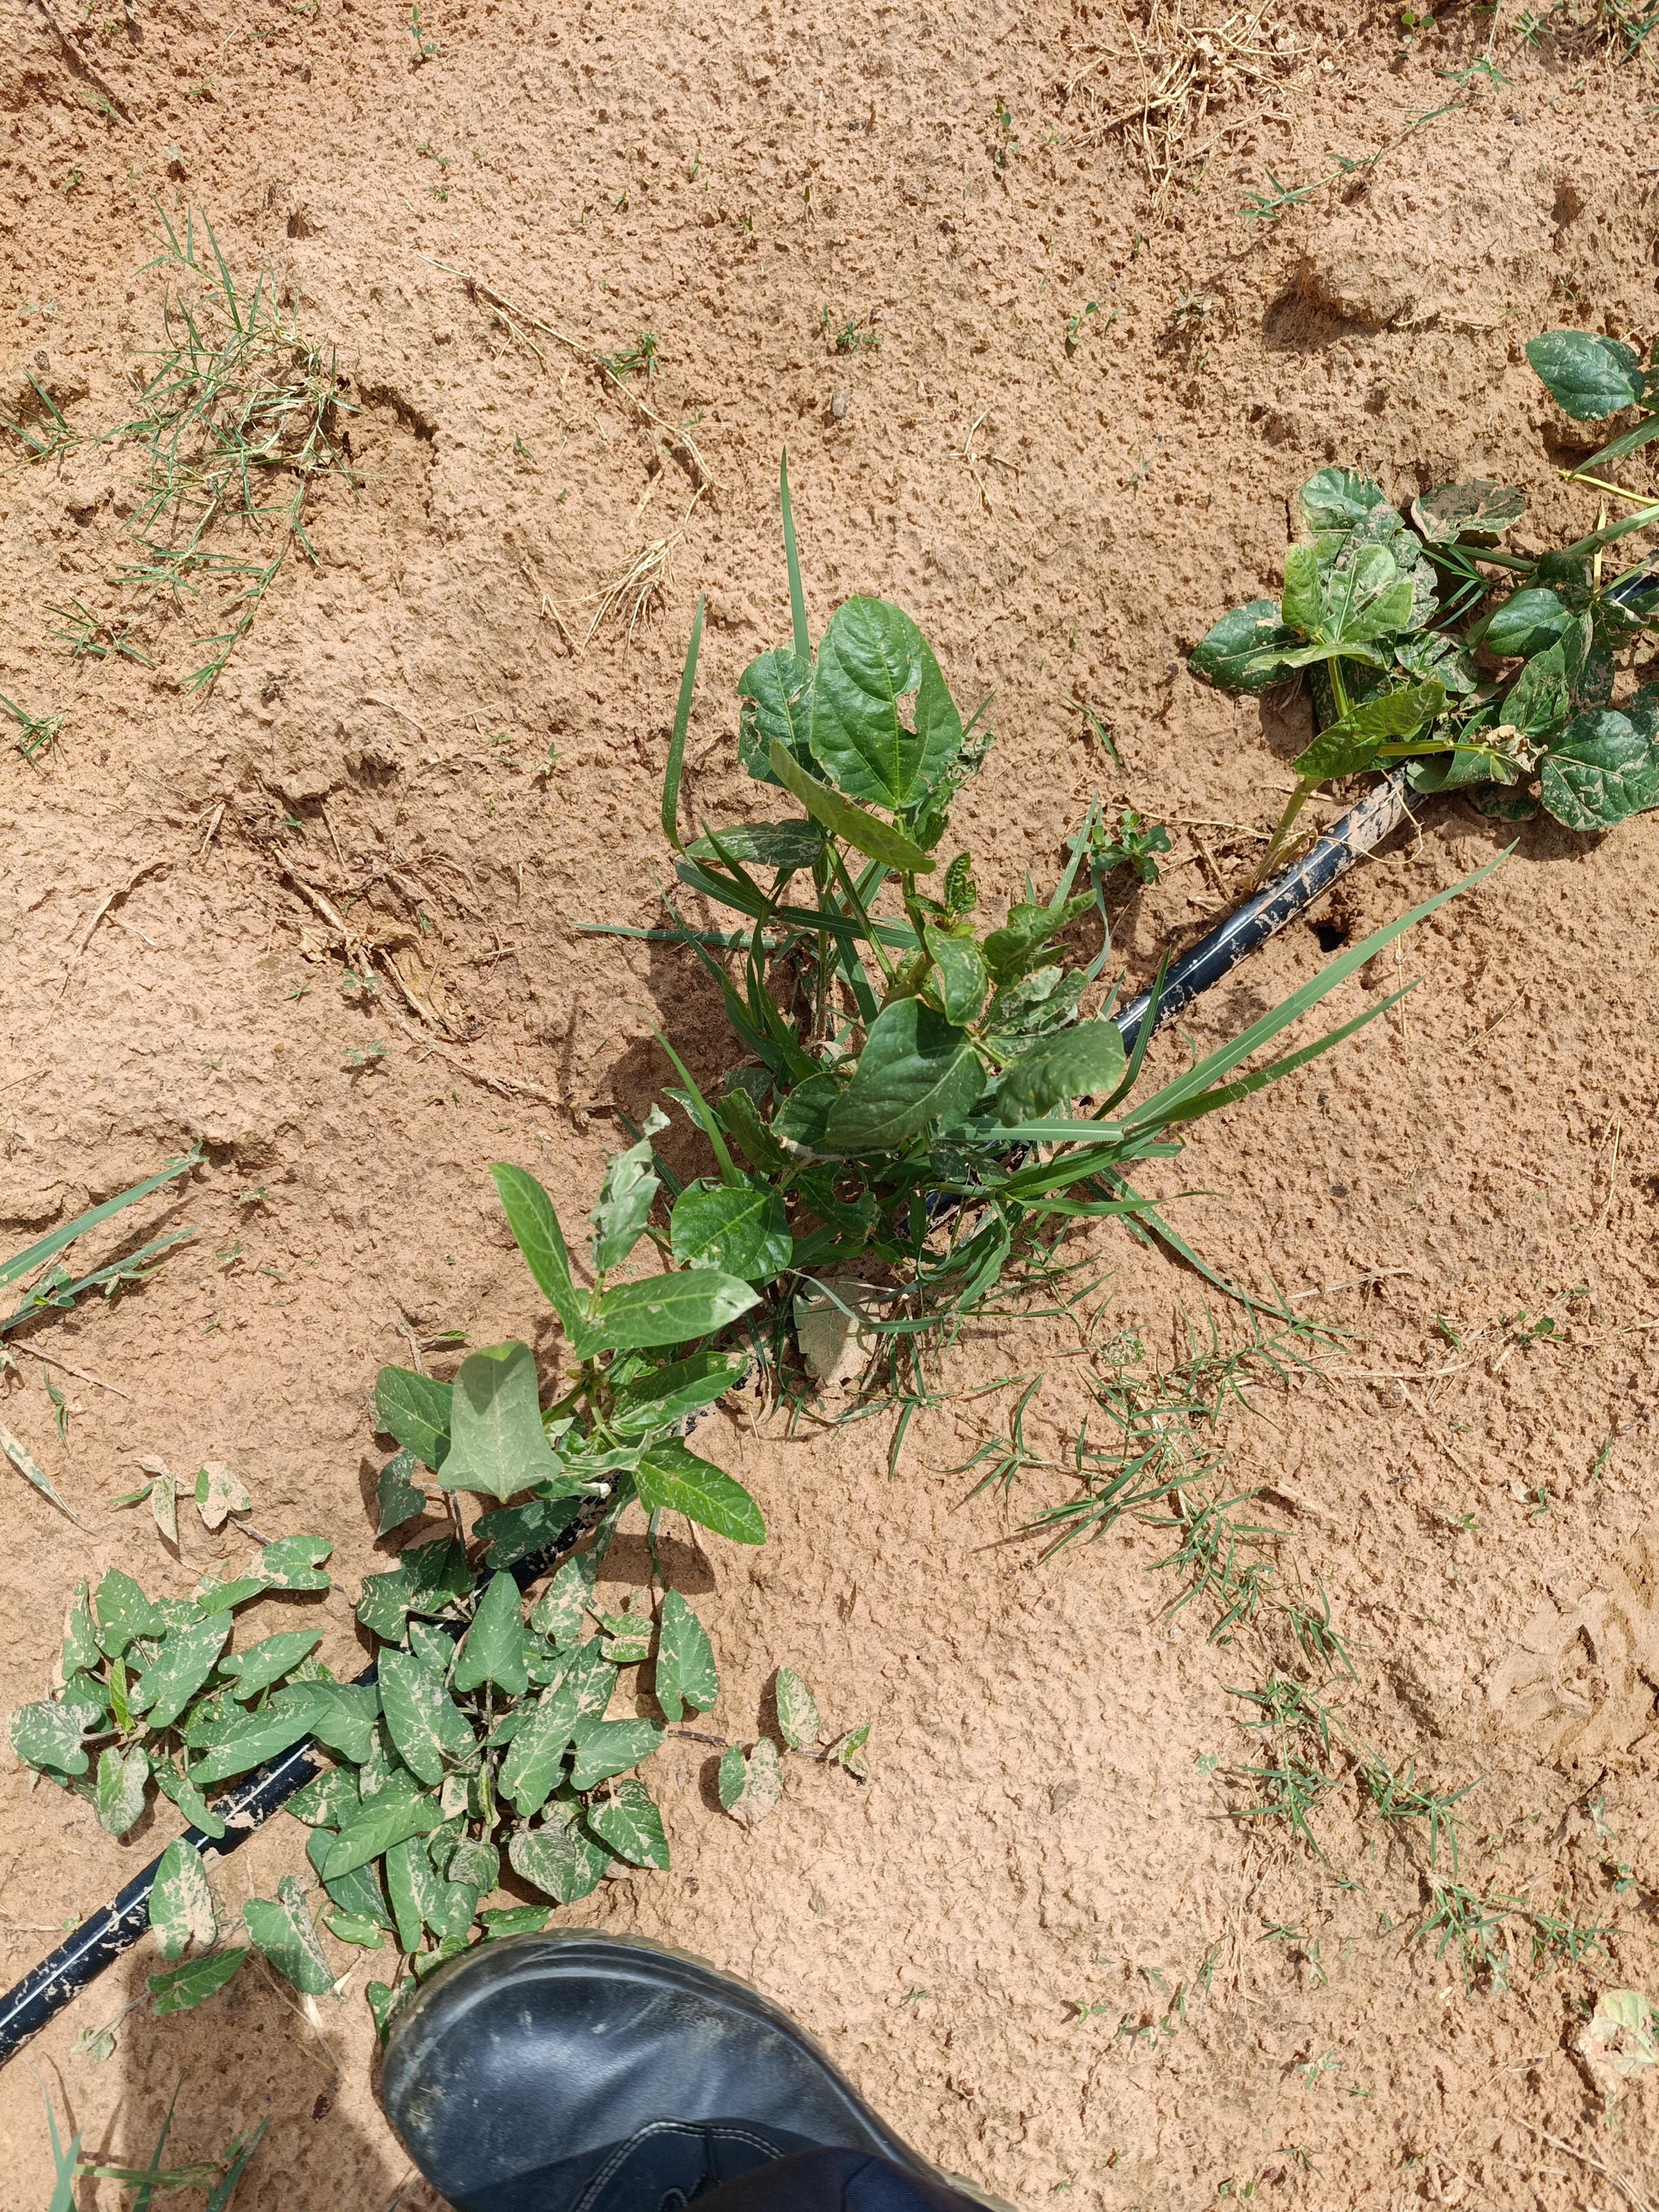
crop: cowpea
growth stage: flowering
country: Nigeria
